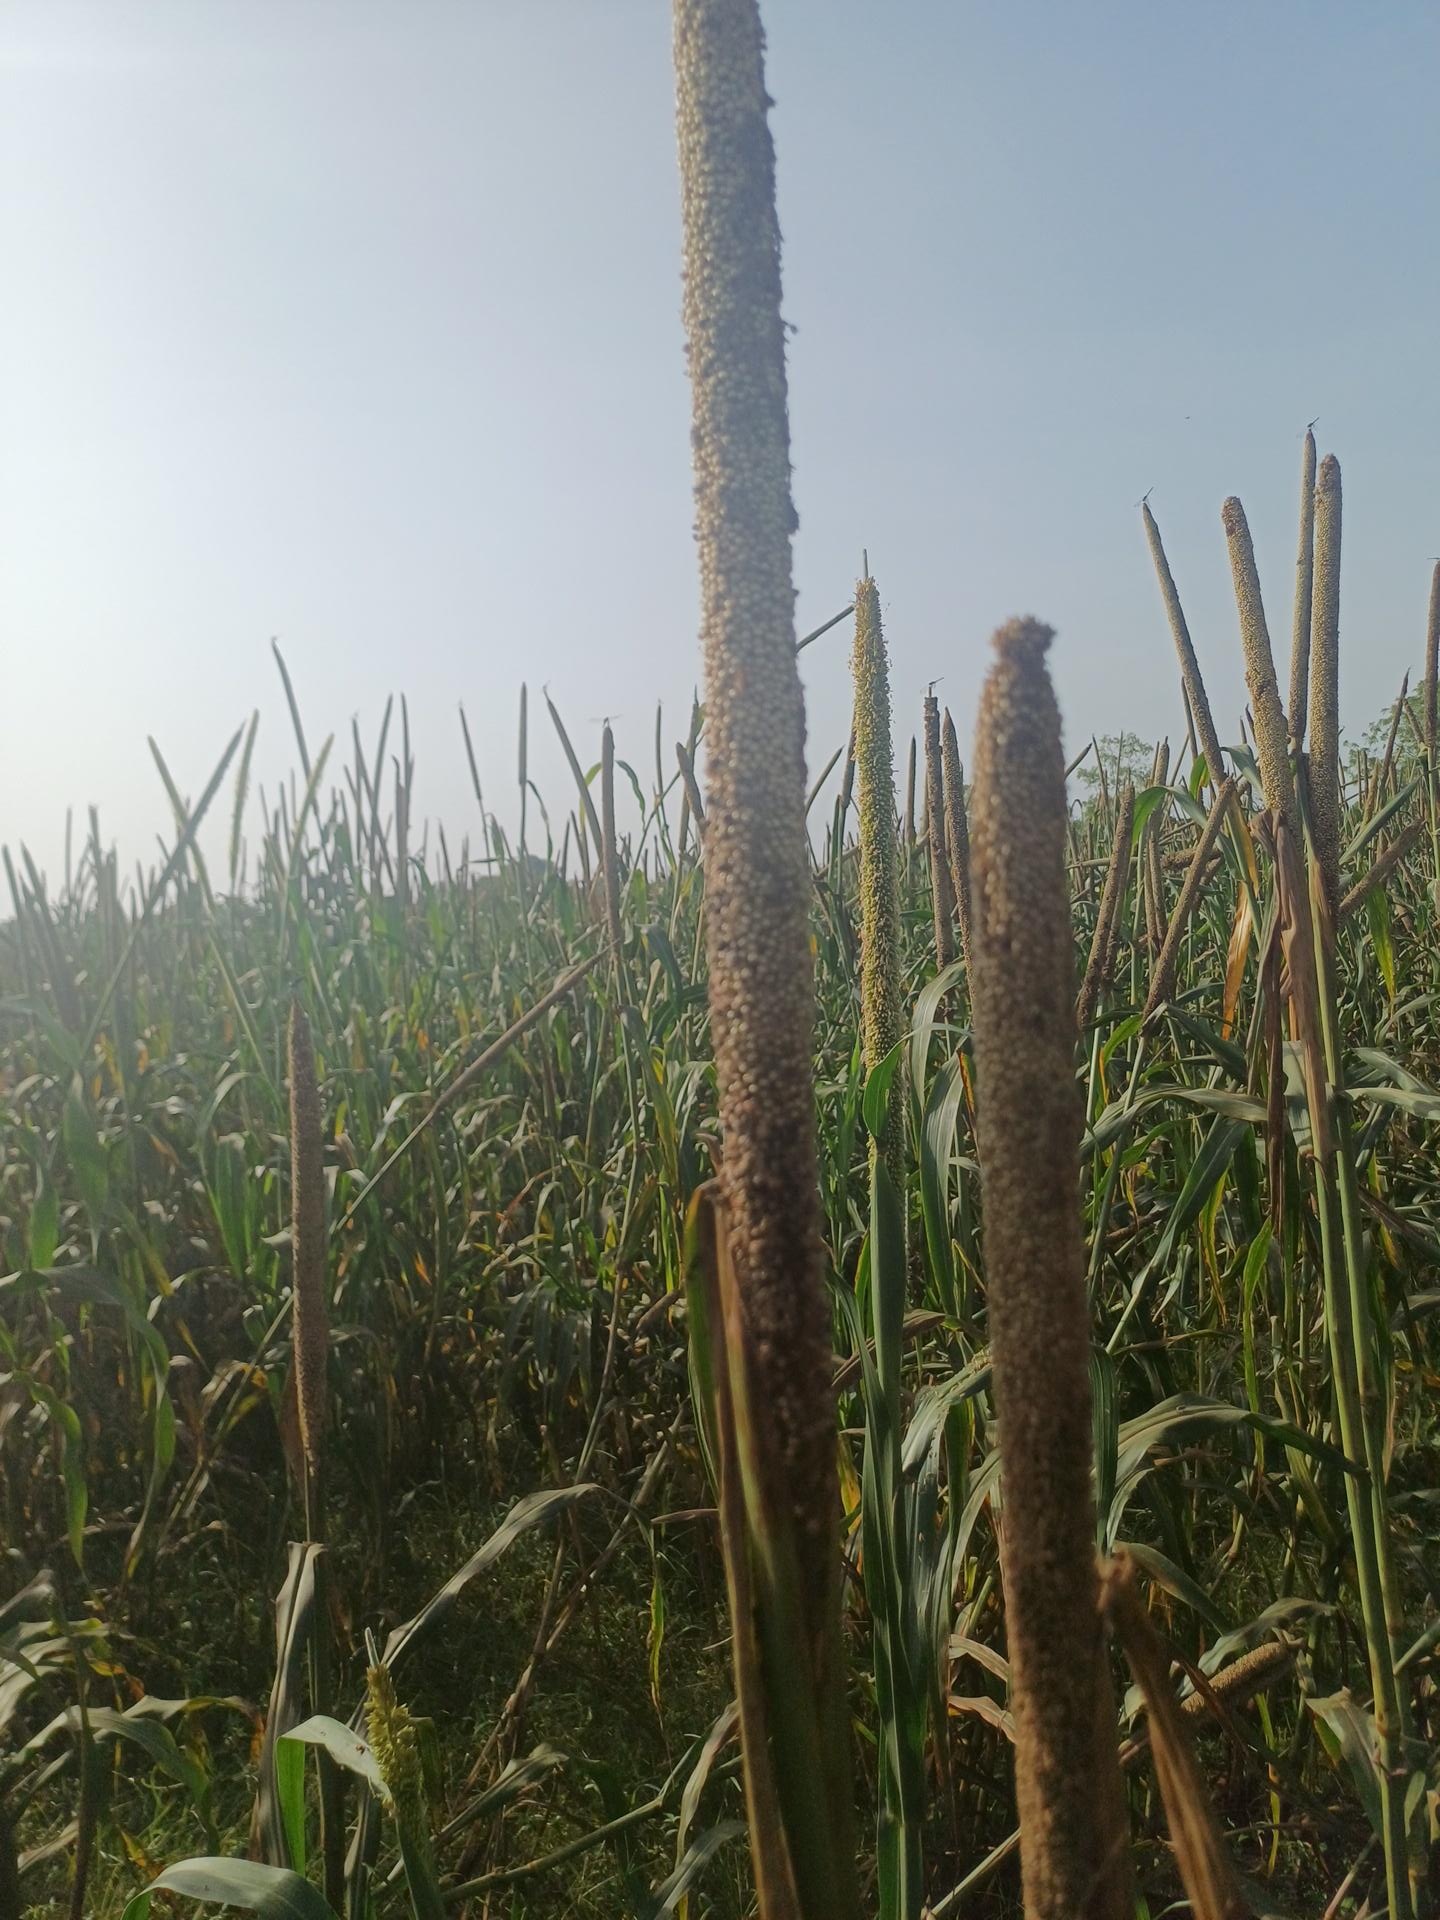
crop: pearl millet
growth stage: filling grain
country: Senegal
